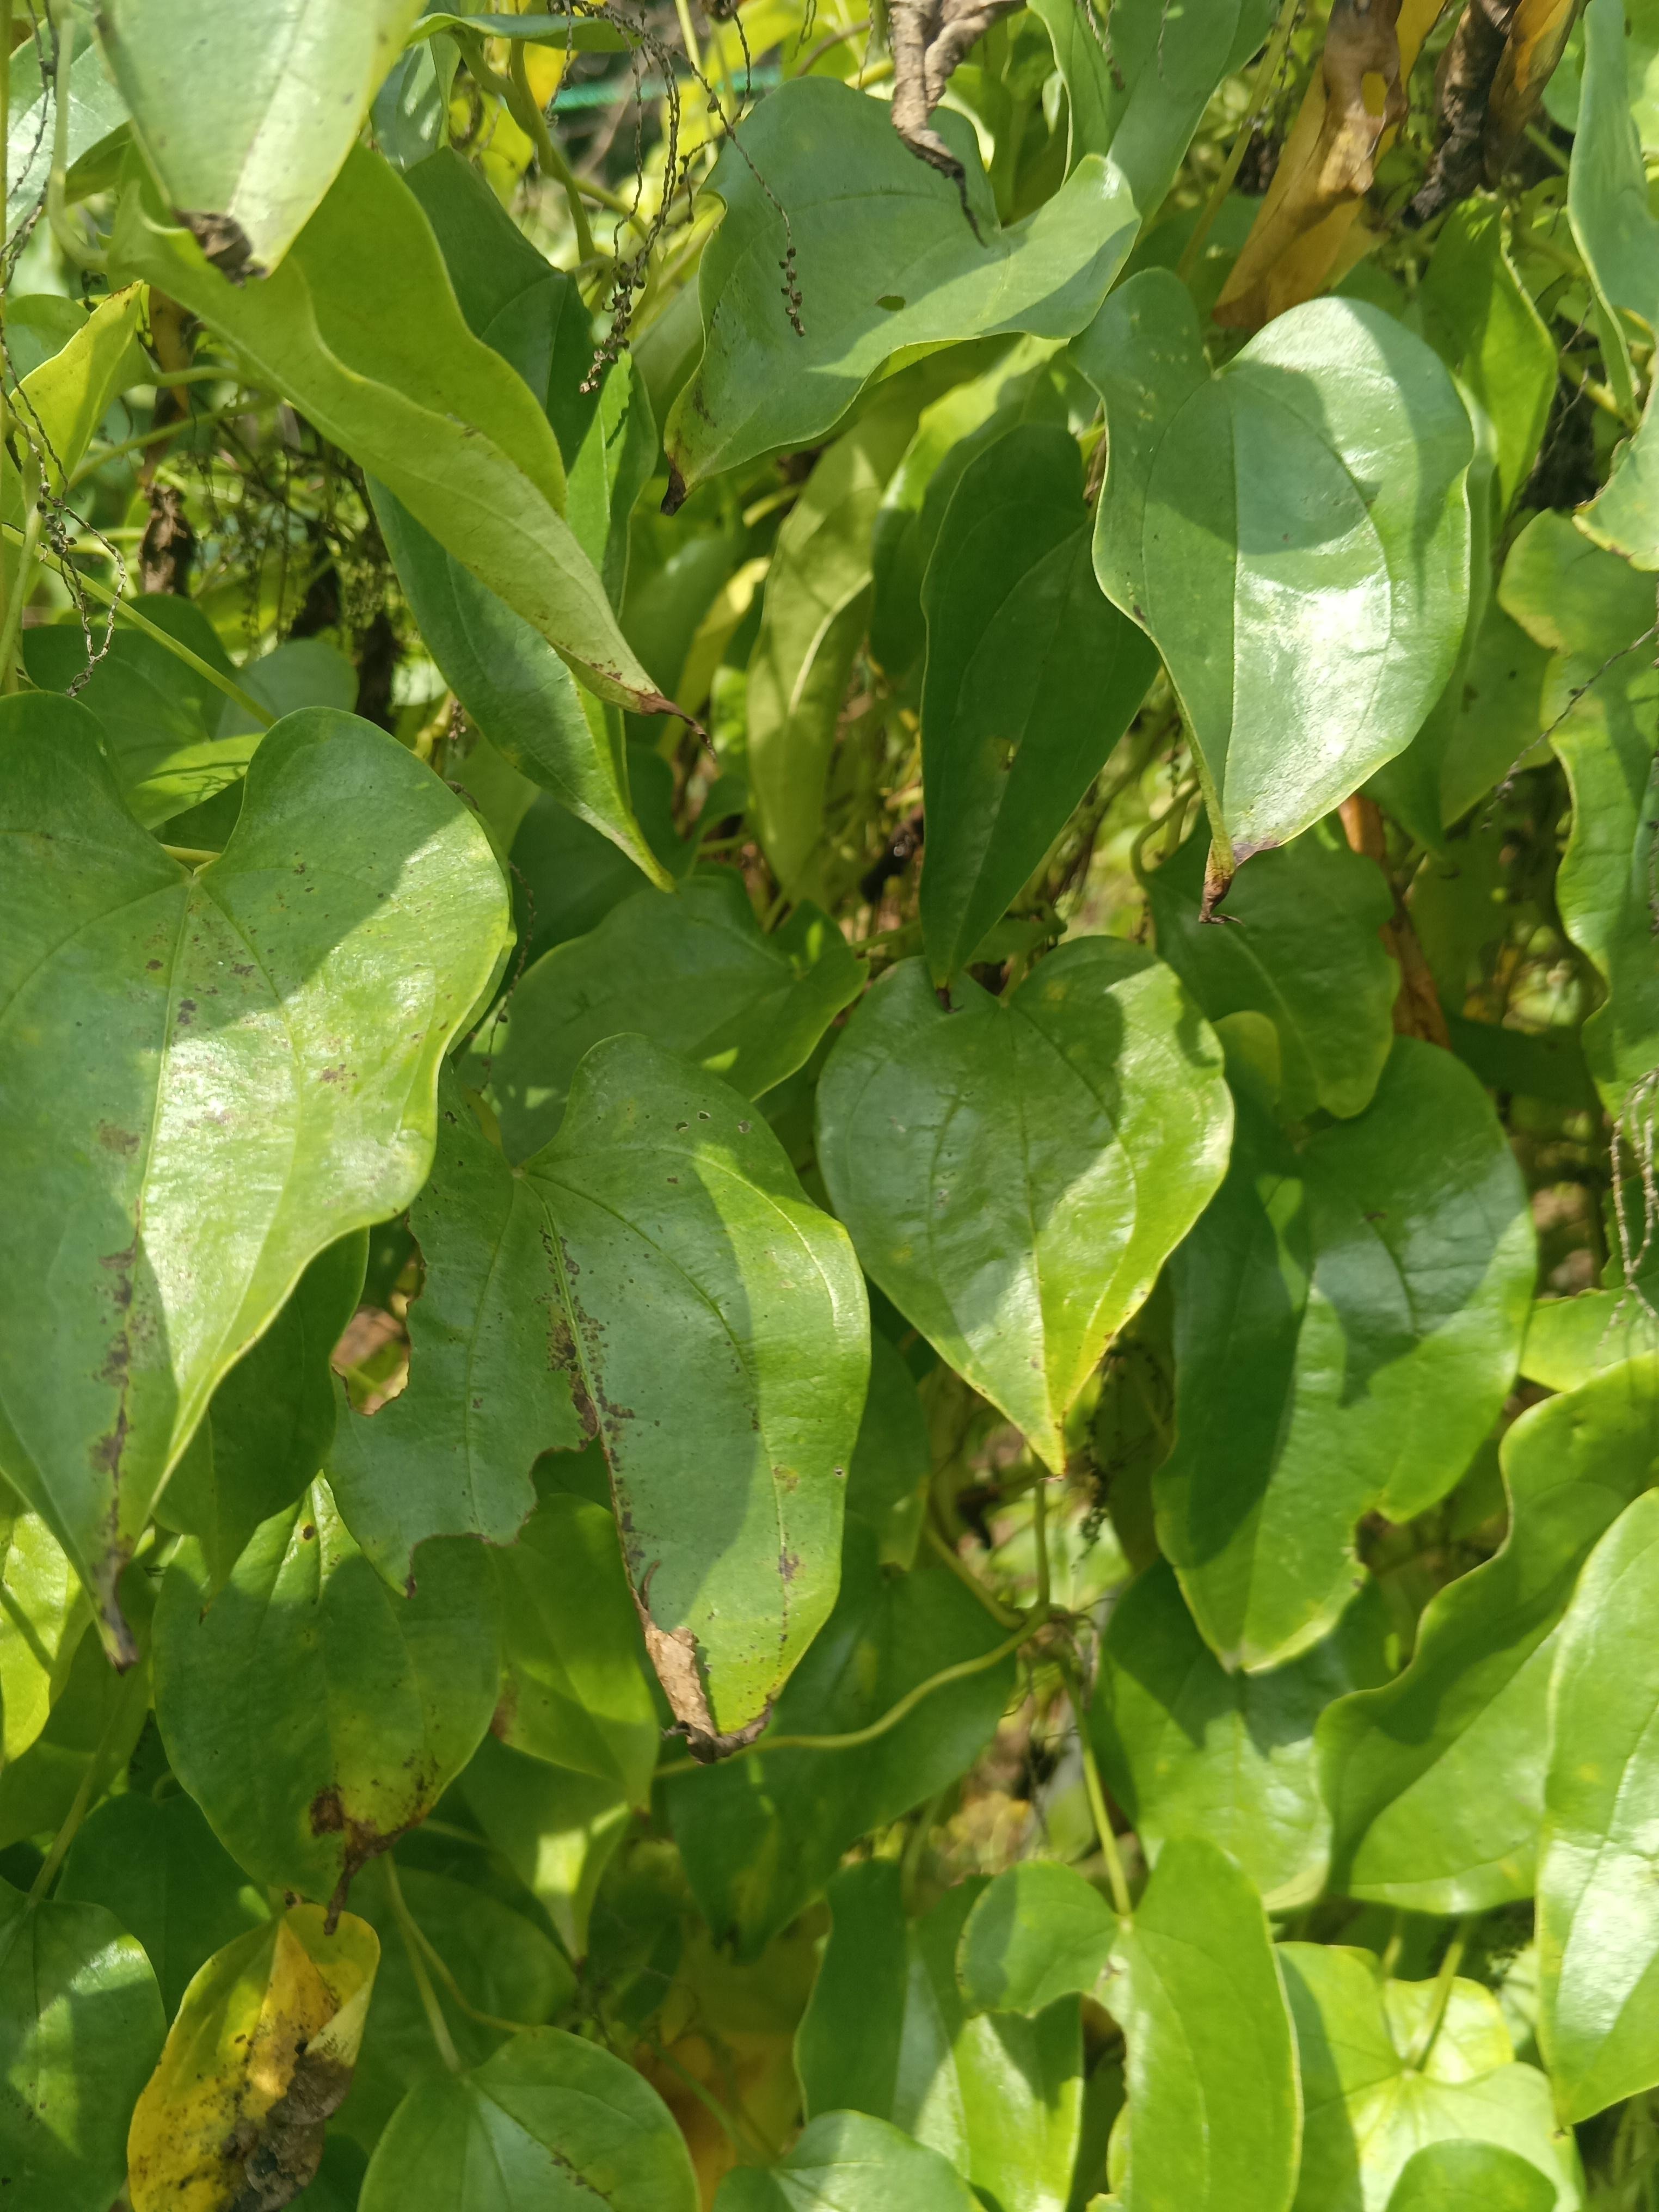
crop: yam
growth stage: vegetative
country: Nigeria
